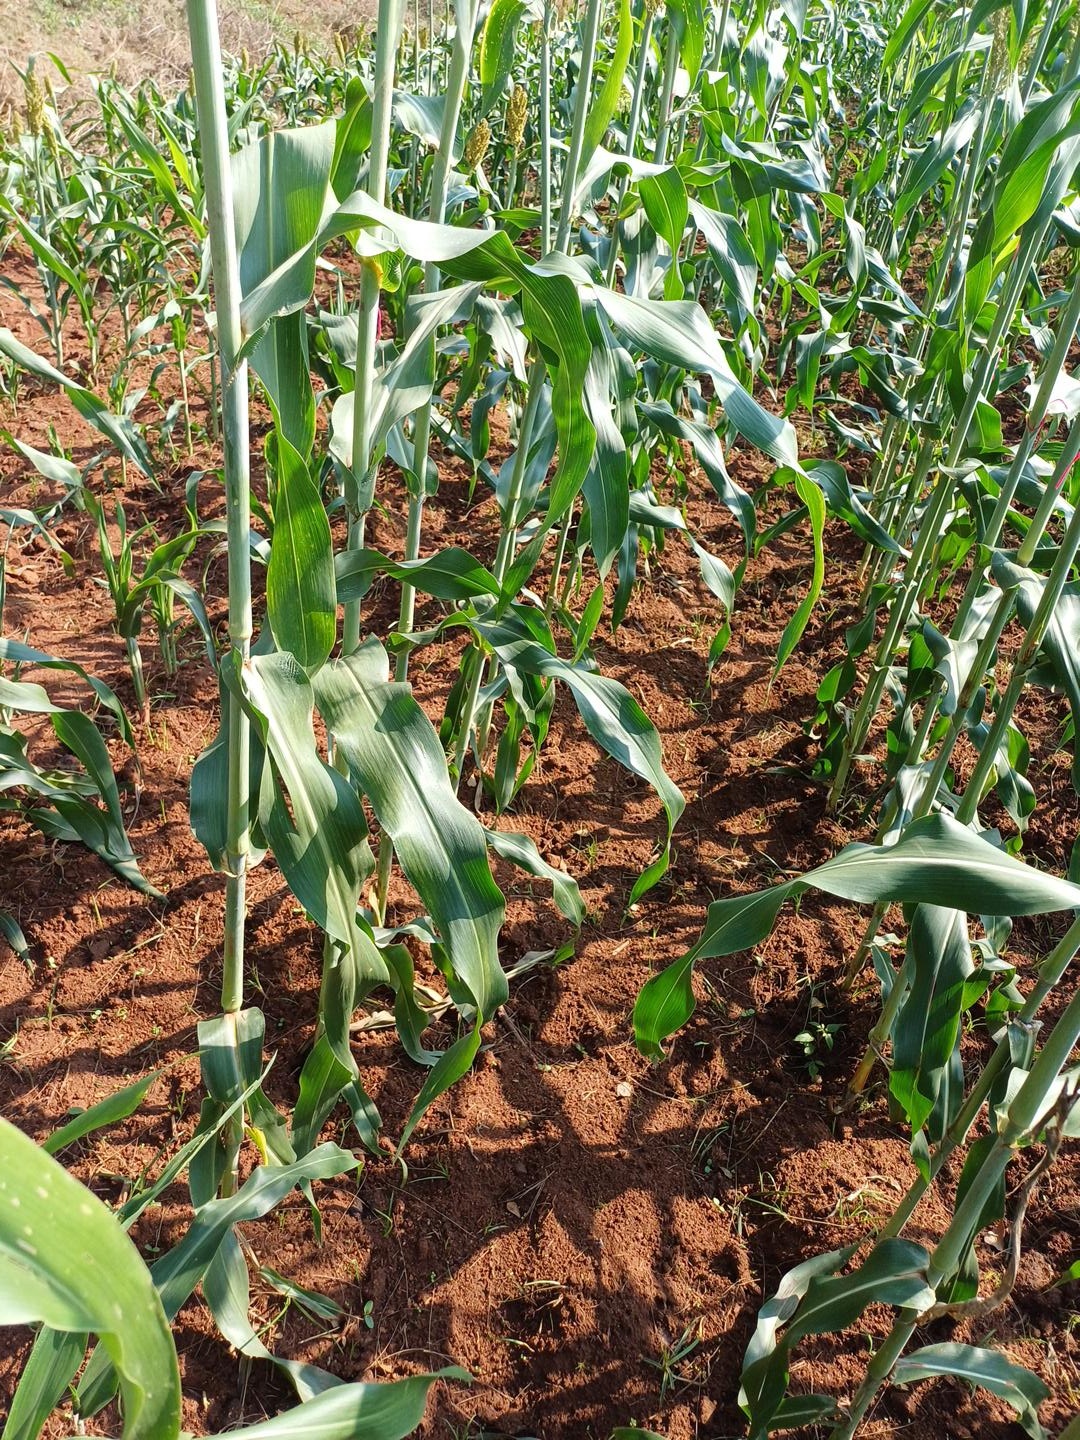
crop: sorghum
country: Kenya
